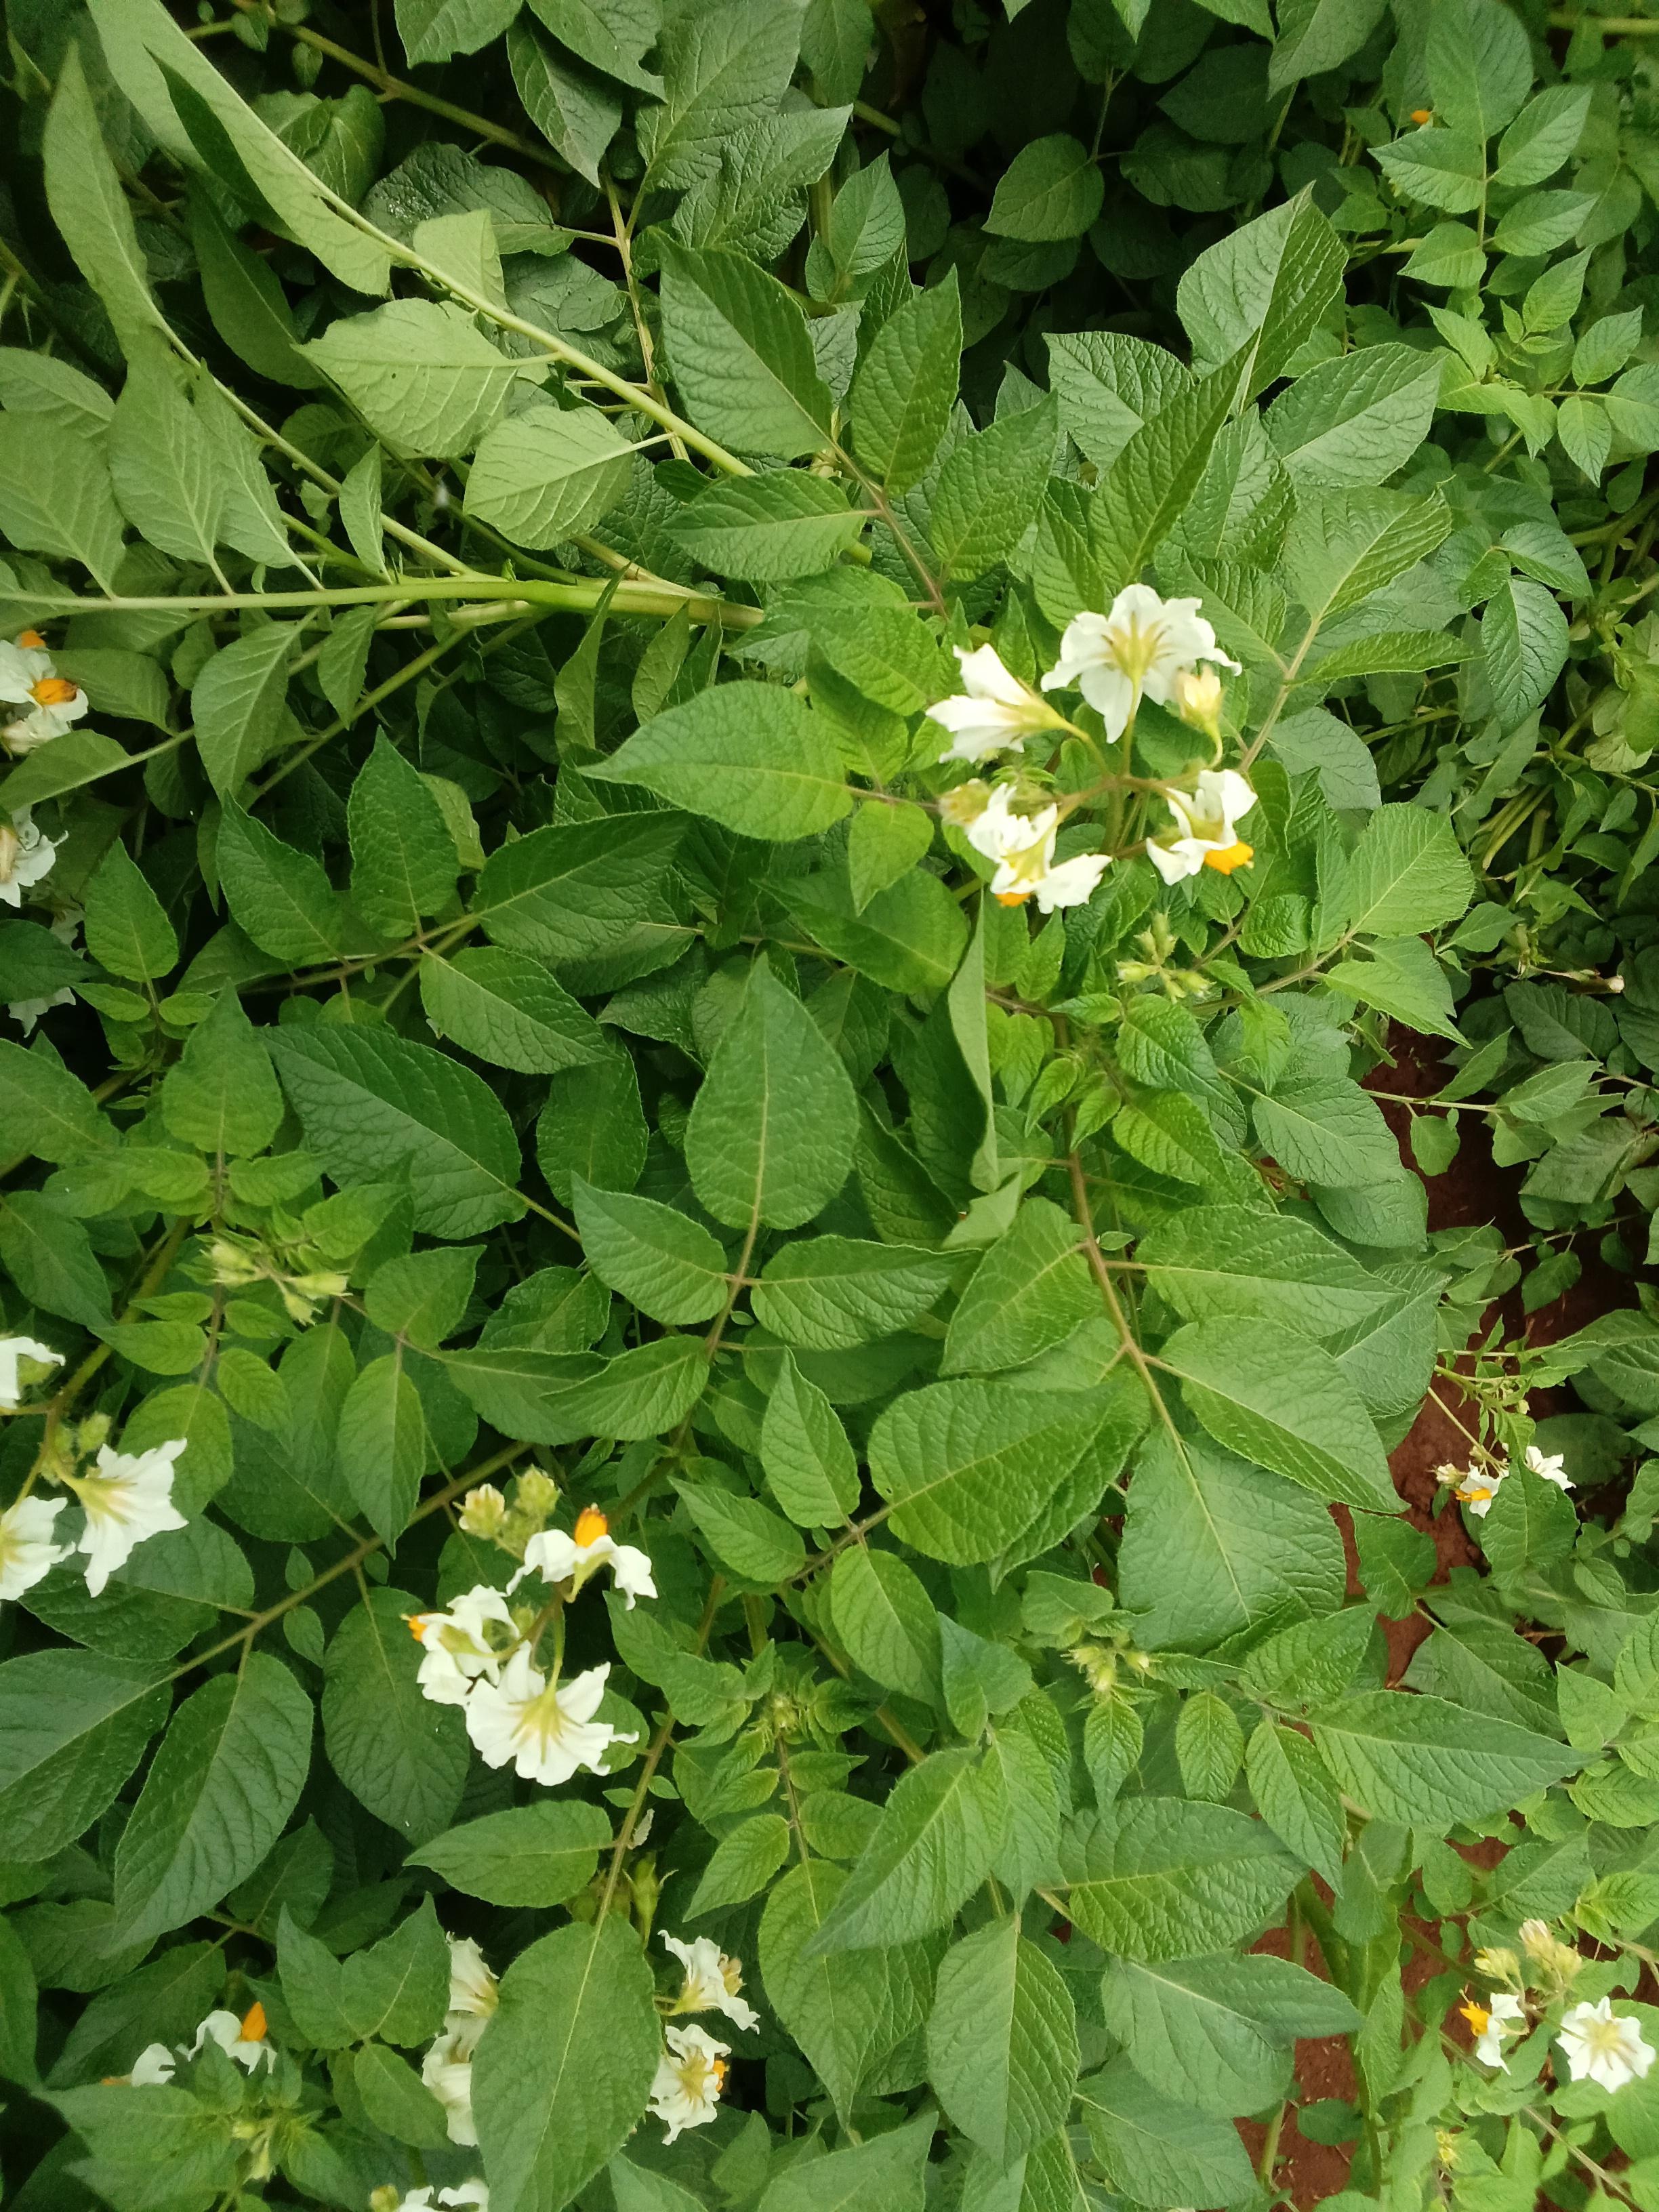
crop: potato
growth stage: flowering
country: Kenya
